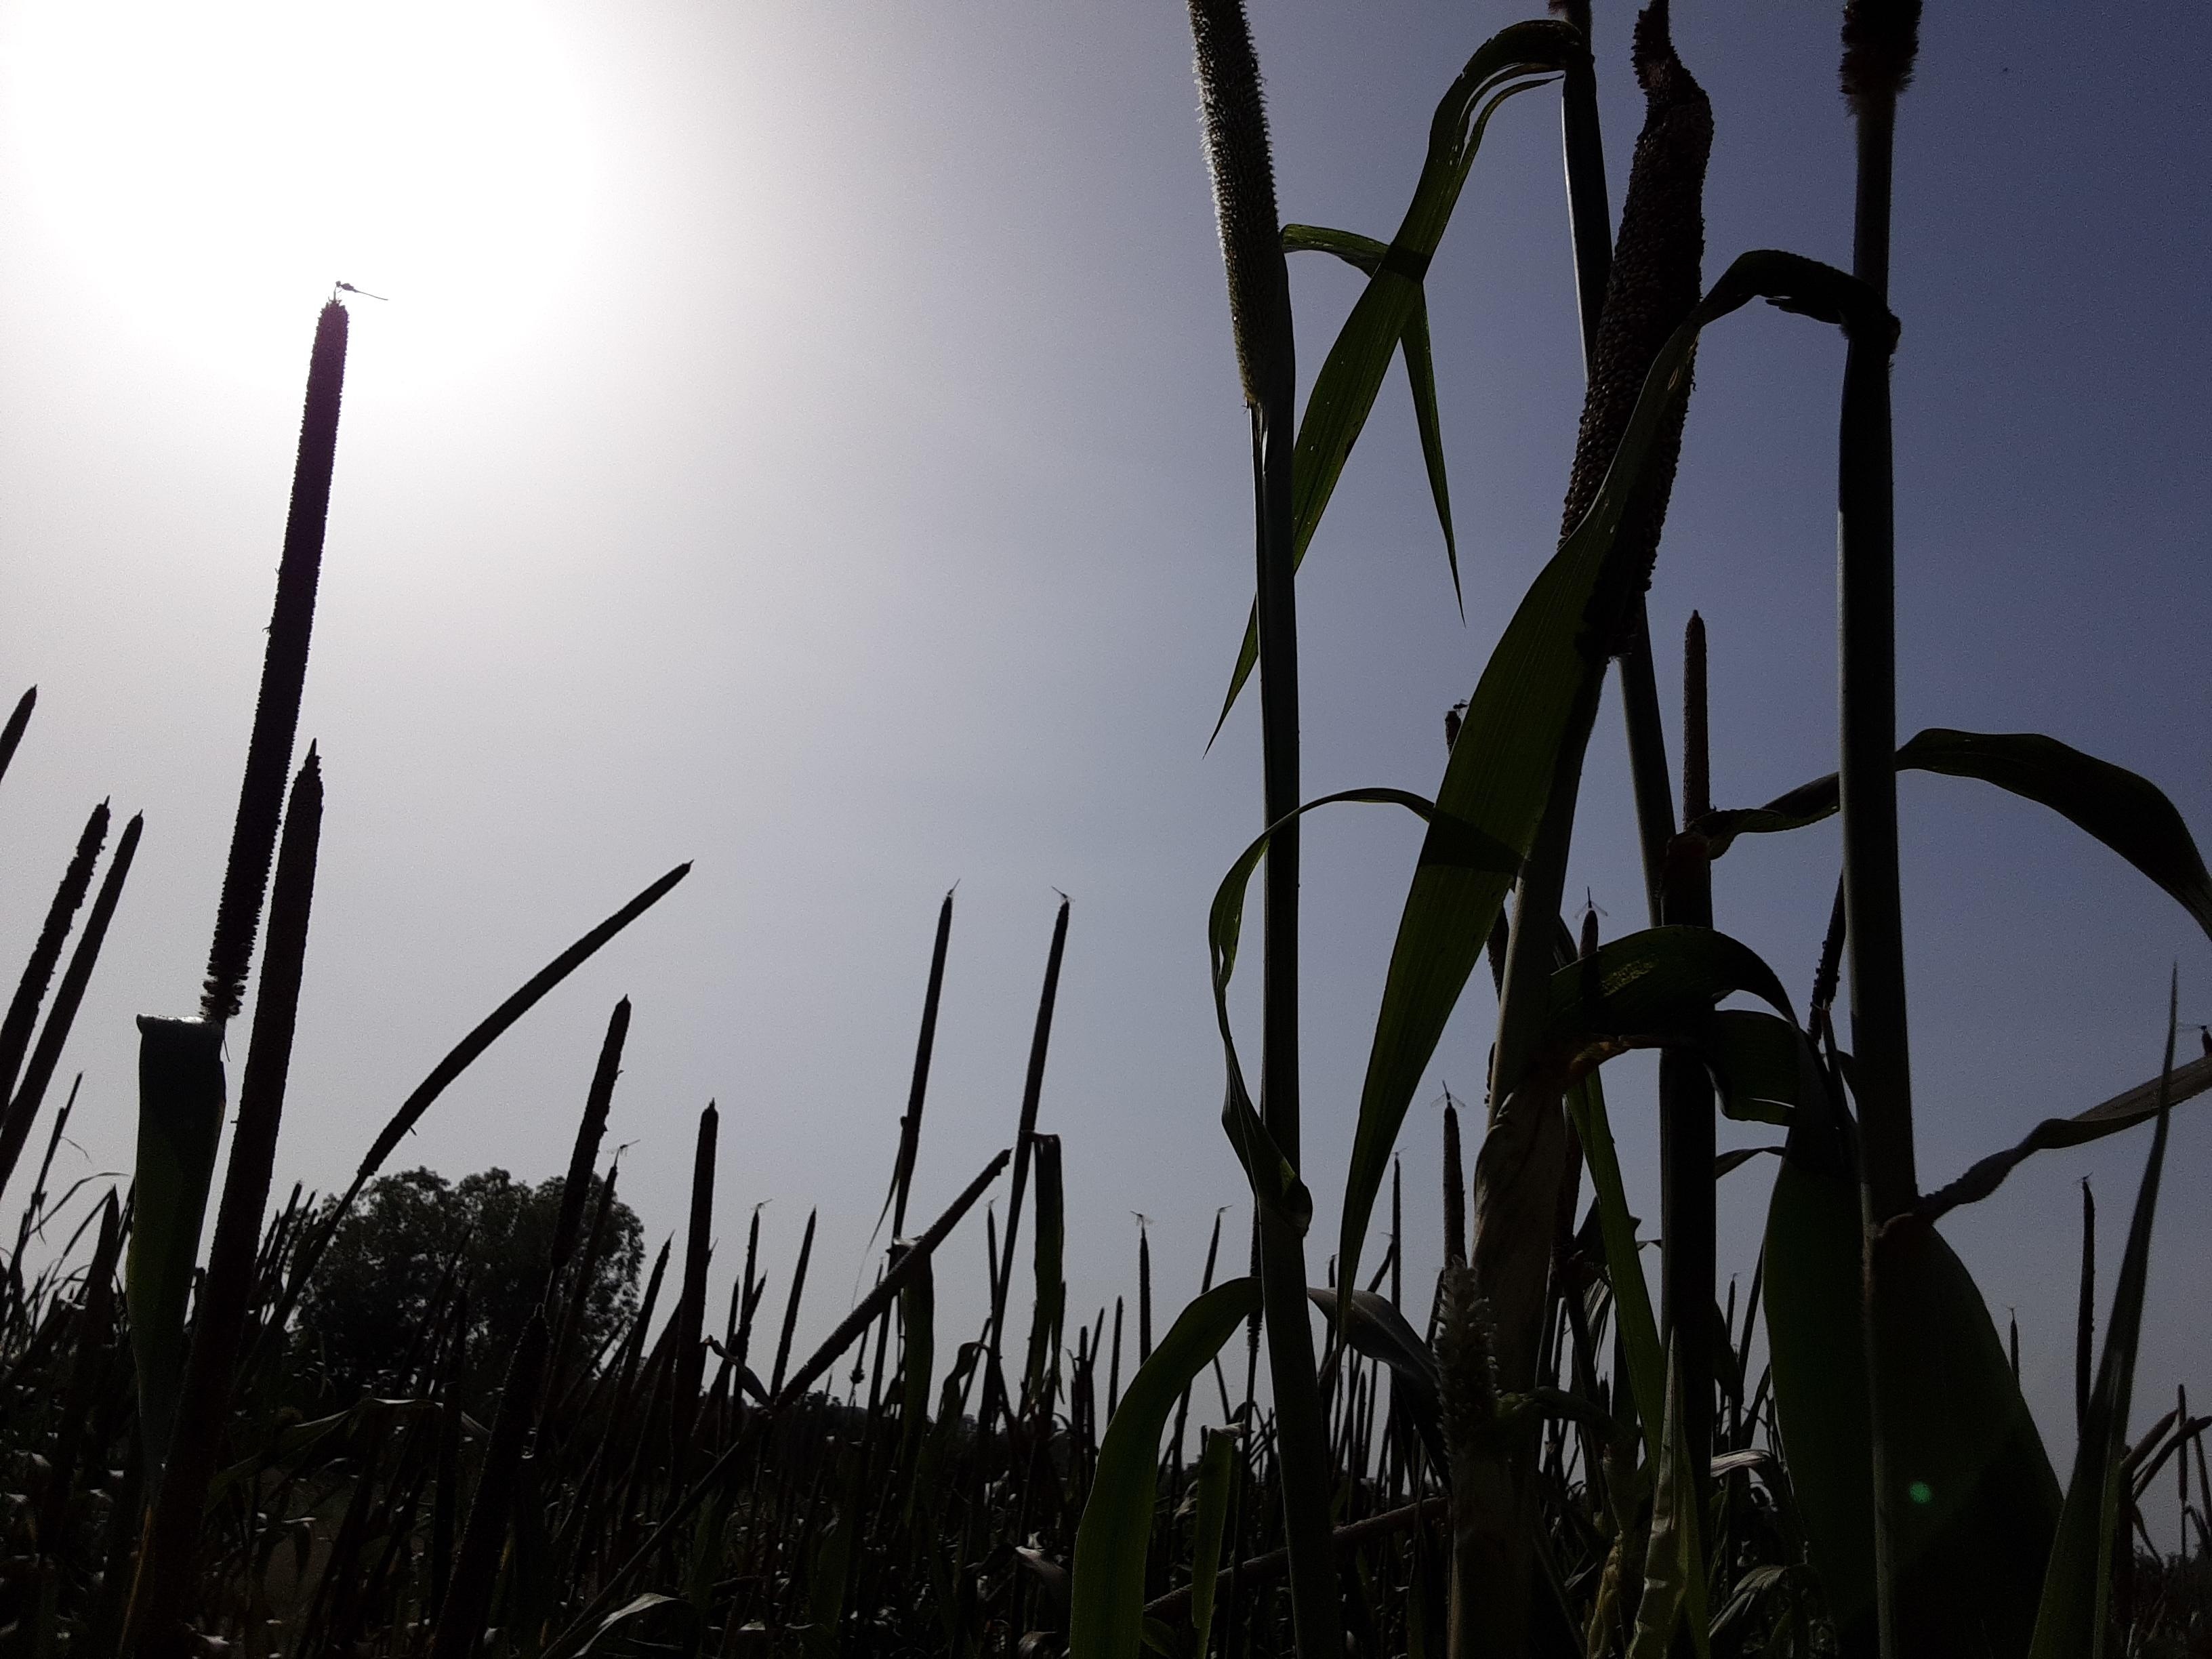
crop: pearl millet
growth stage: filling grain
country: Senegal
